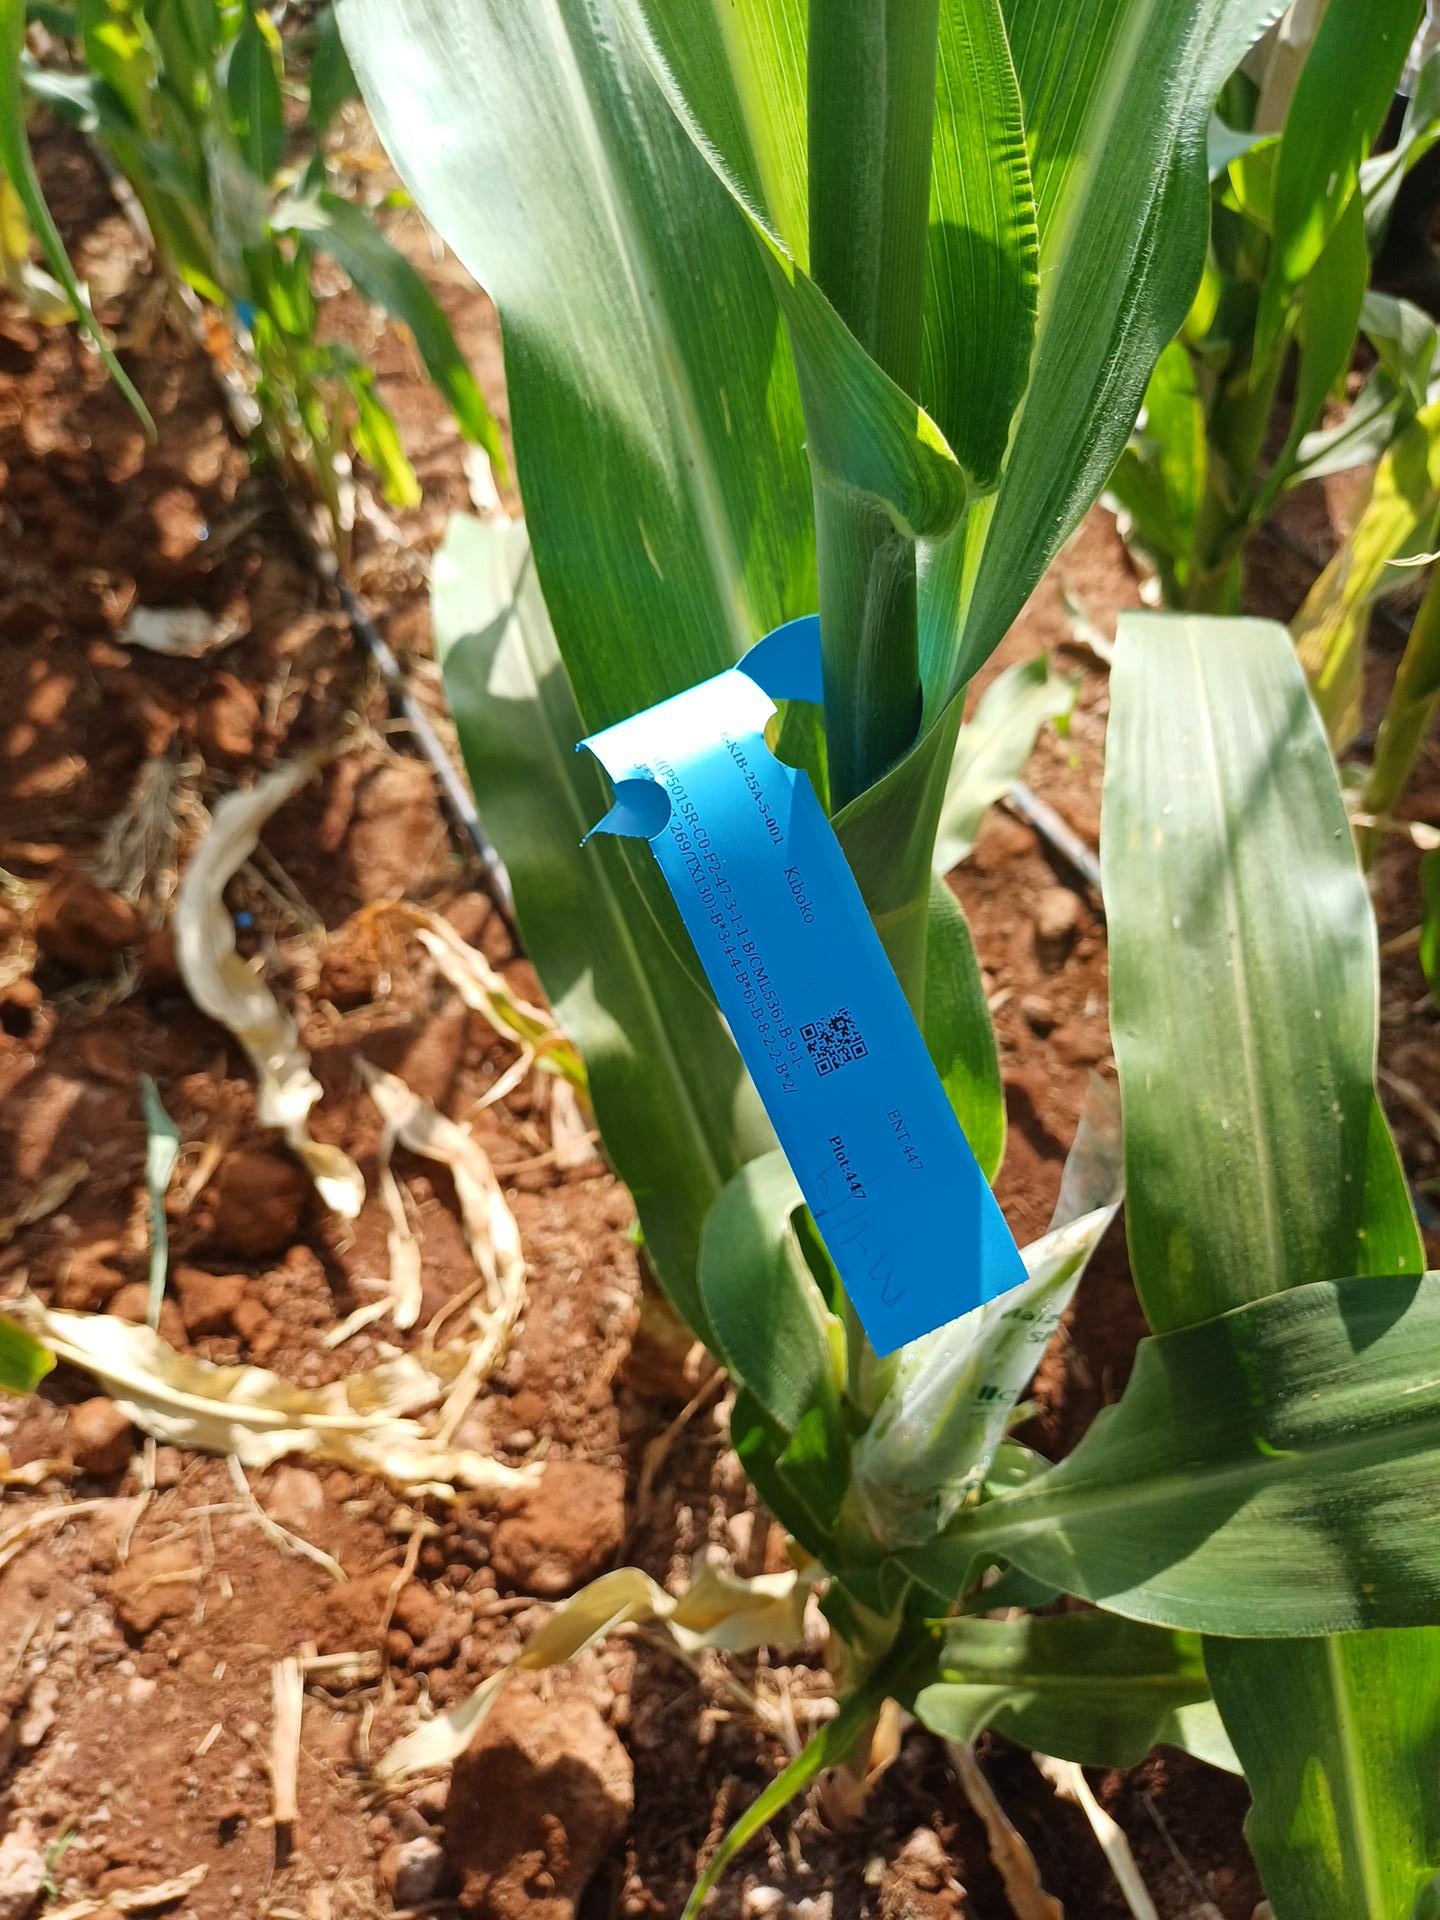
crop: maize
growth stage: flowering
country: Kenya
